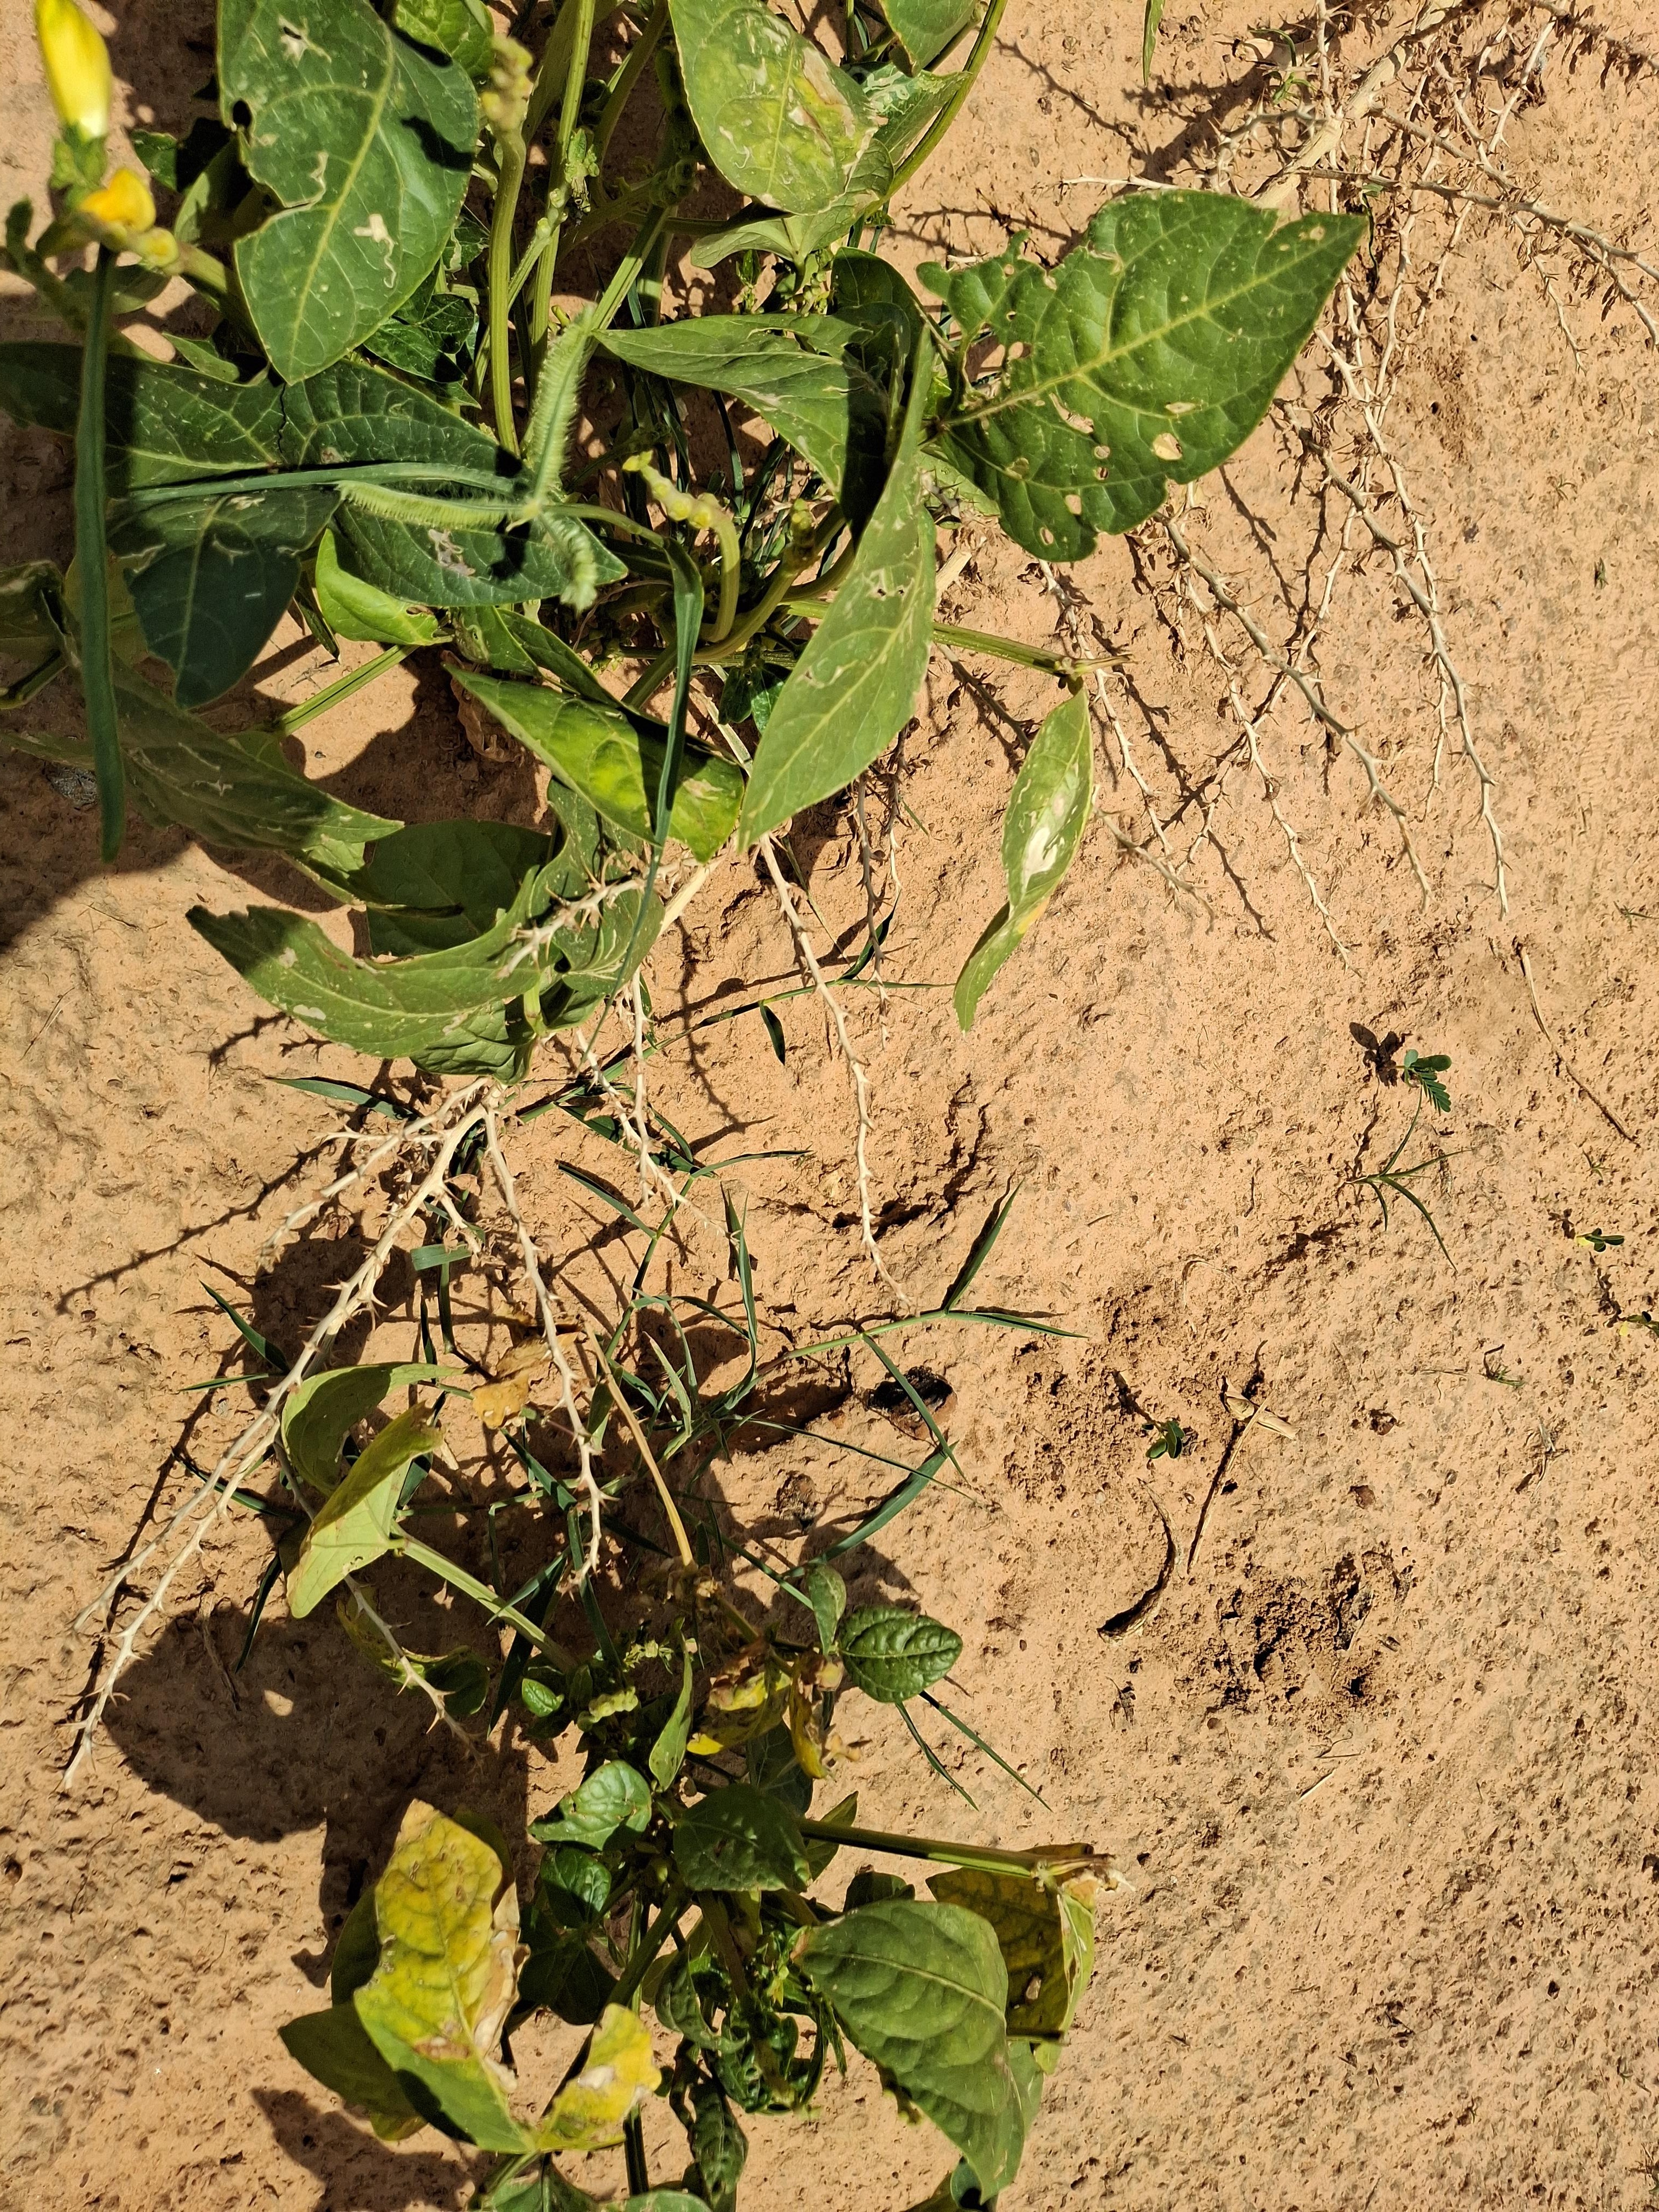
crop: cowpea
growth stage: harvest maturity
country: Nigeria
